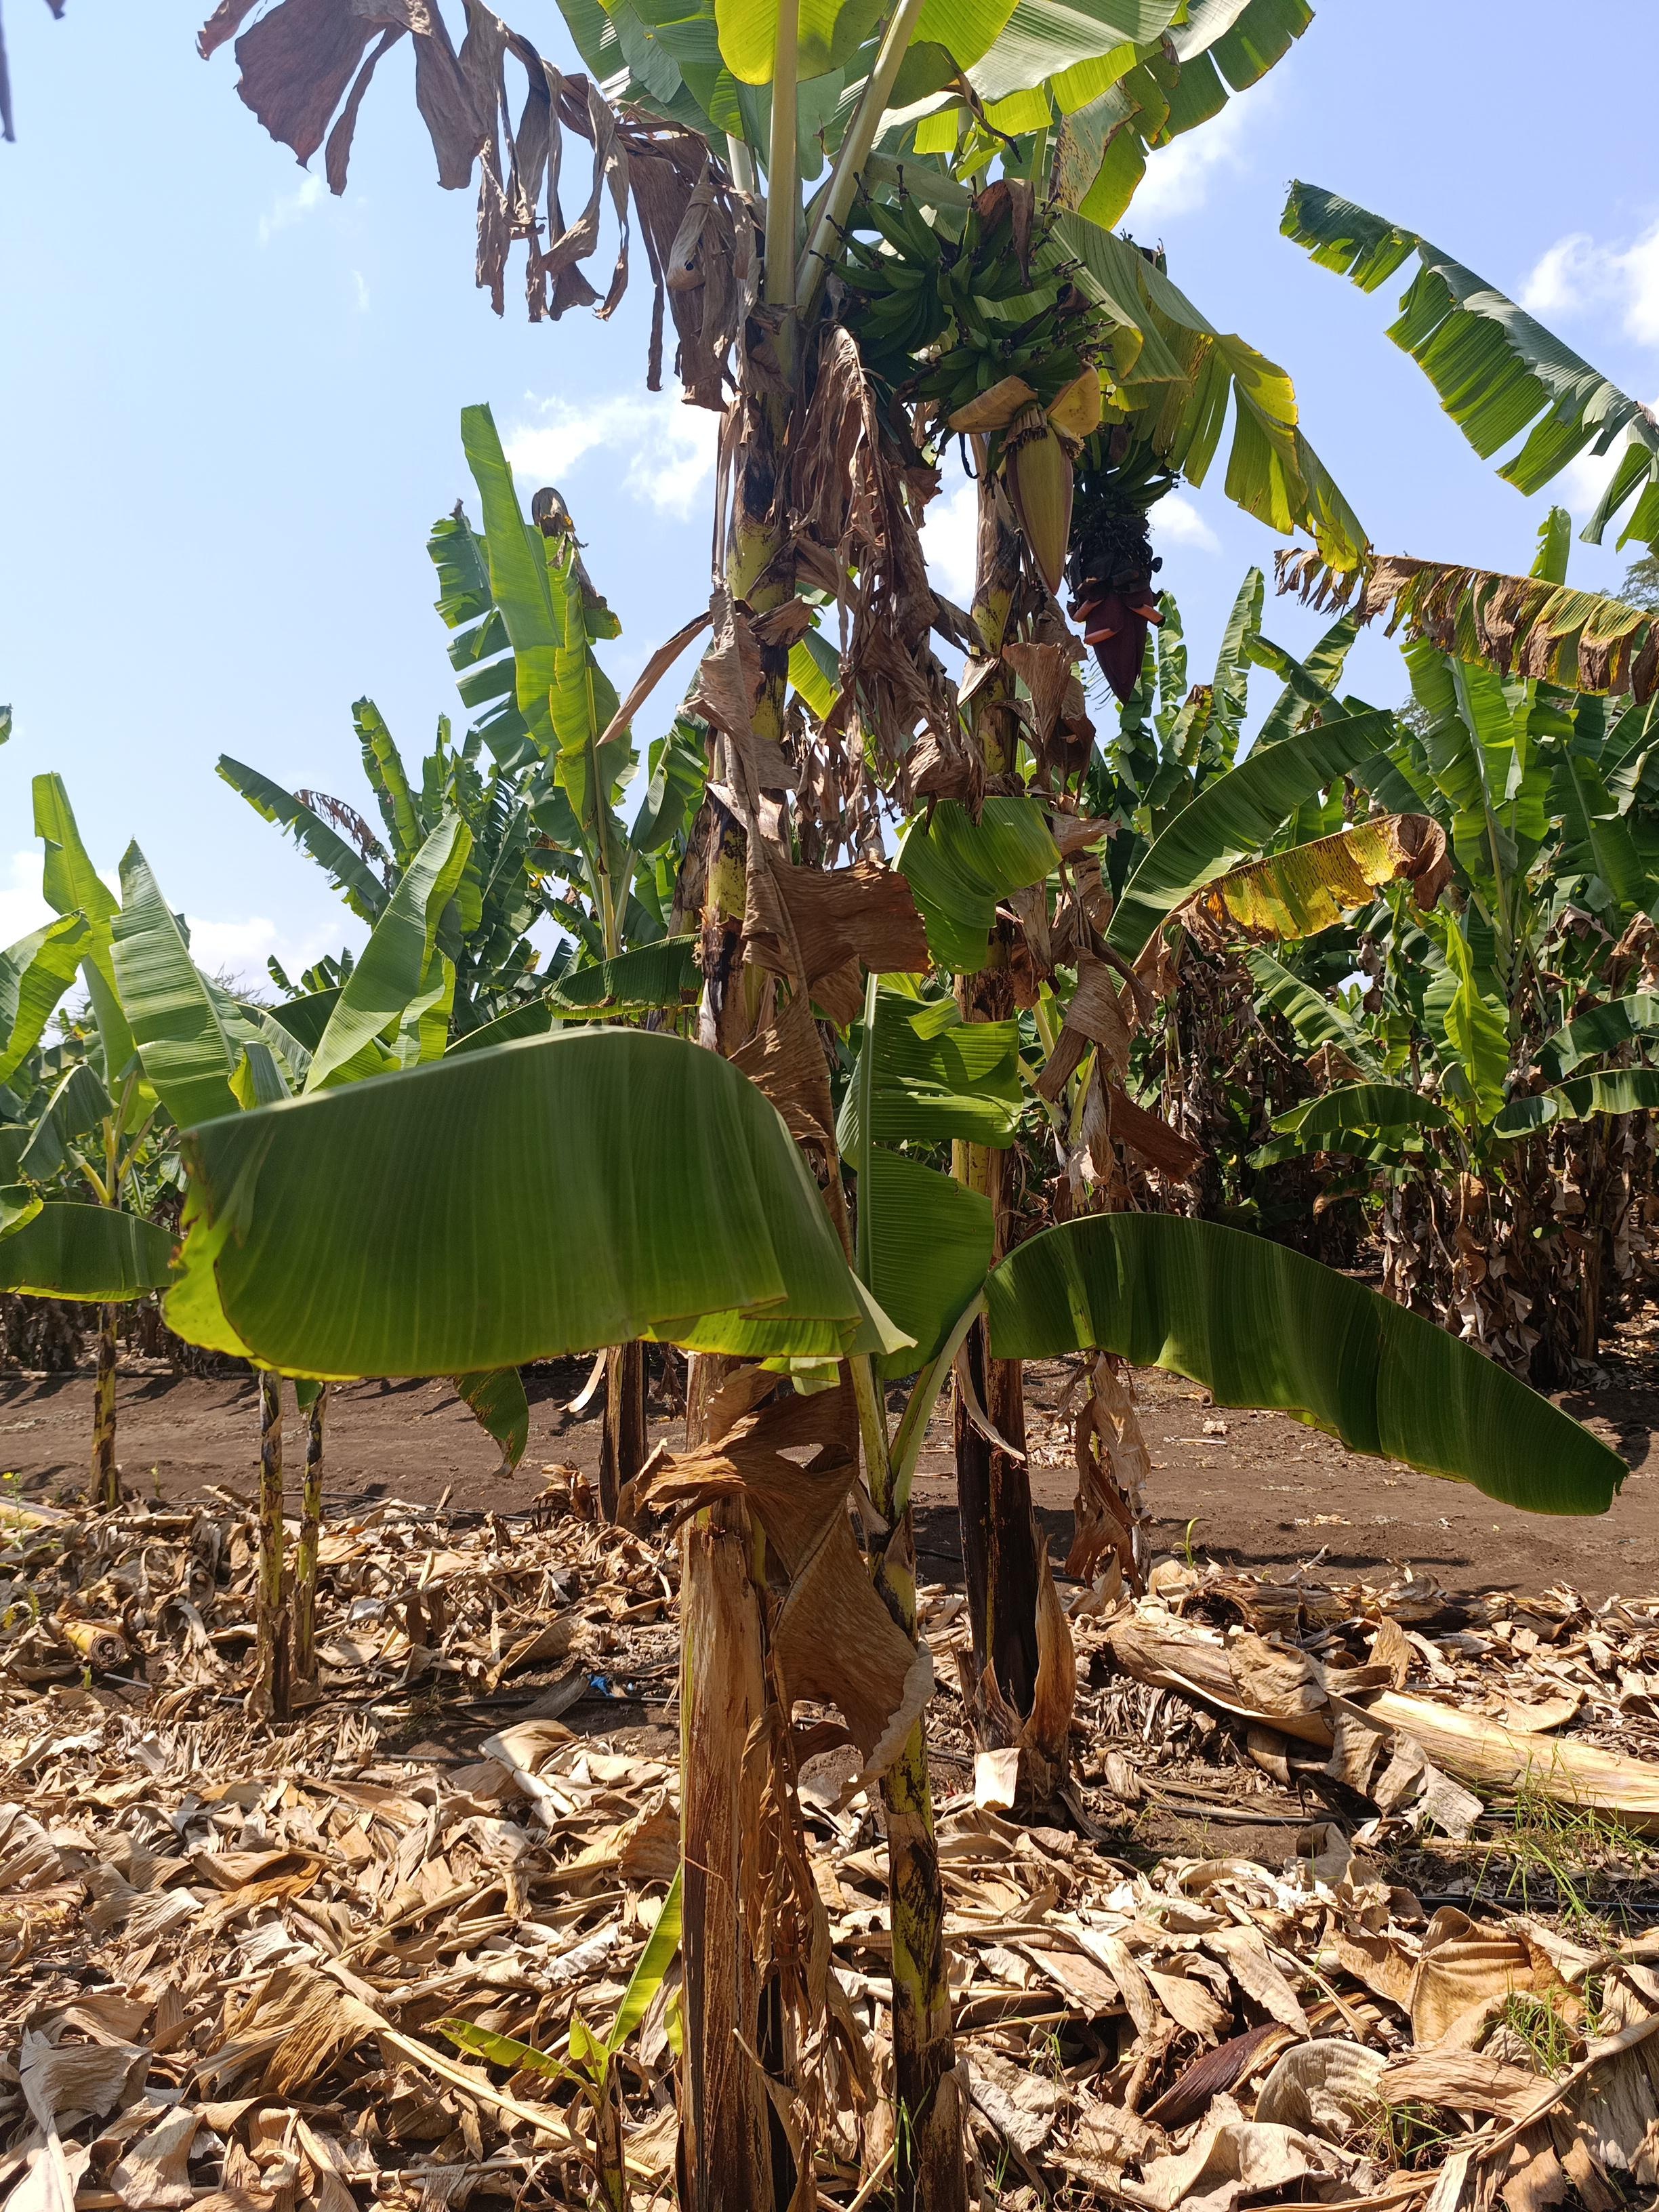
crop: banana
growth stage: development fruit
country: Tanzania
